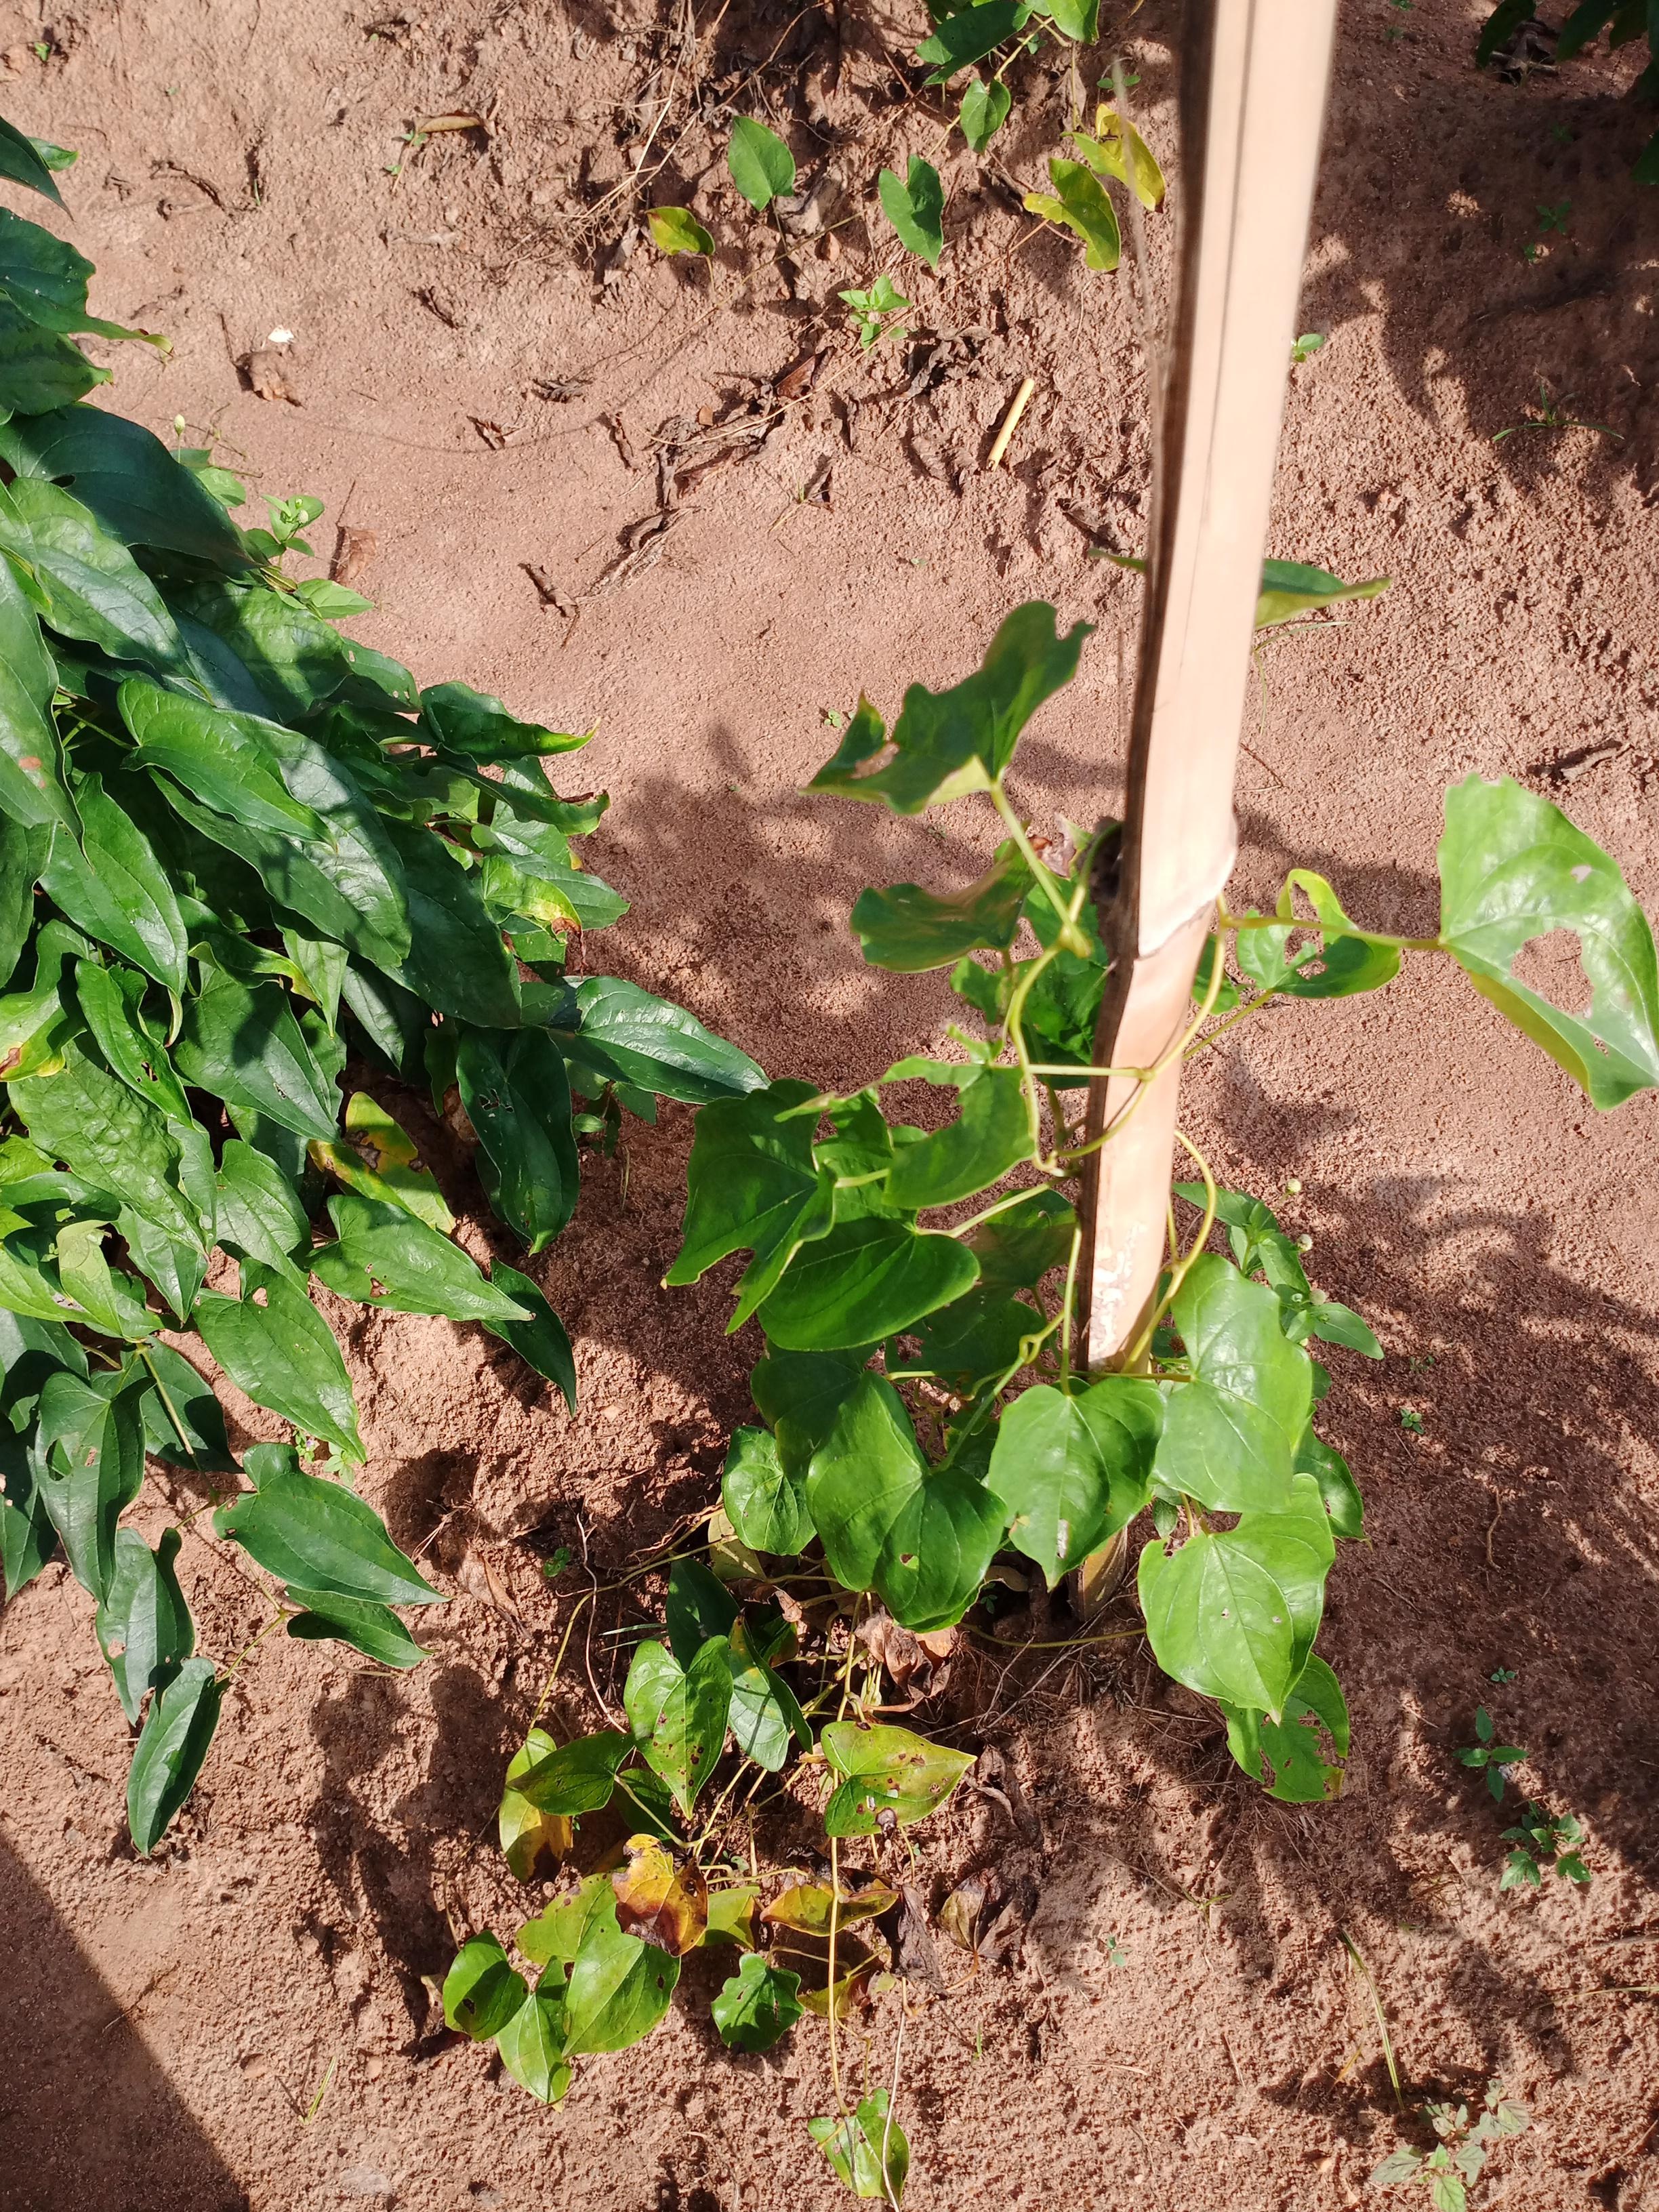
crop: yam
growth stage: vegetative
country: Nigeria
